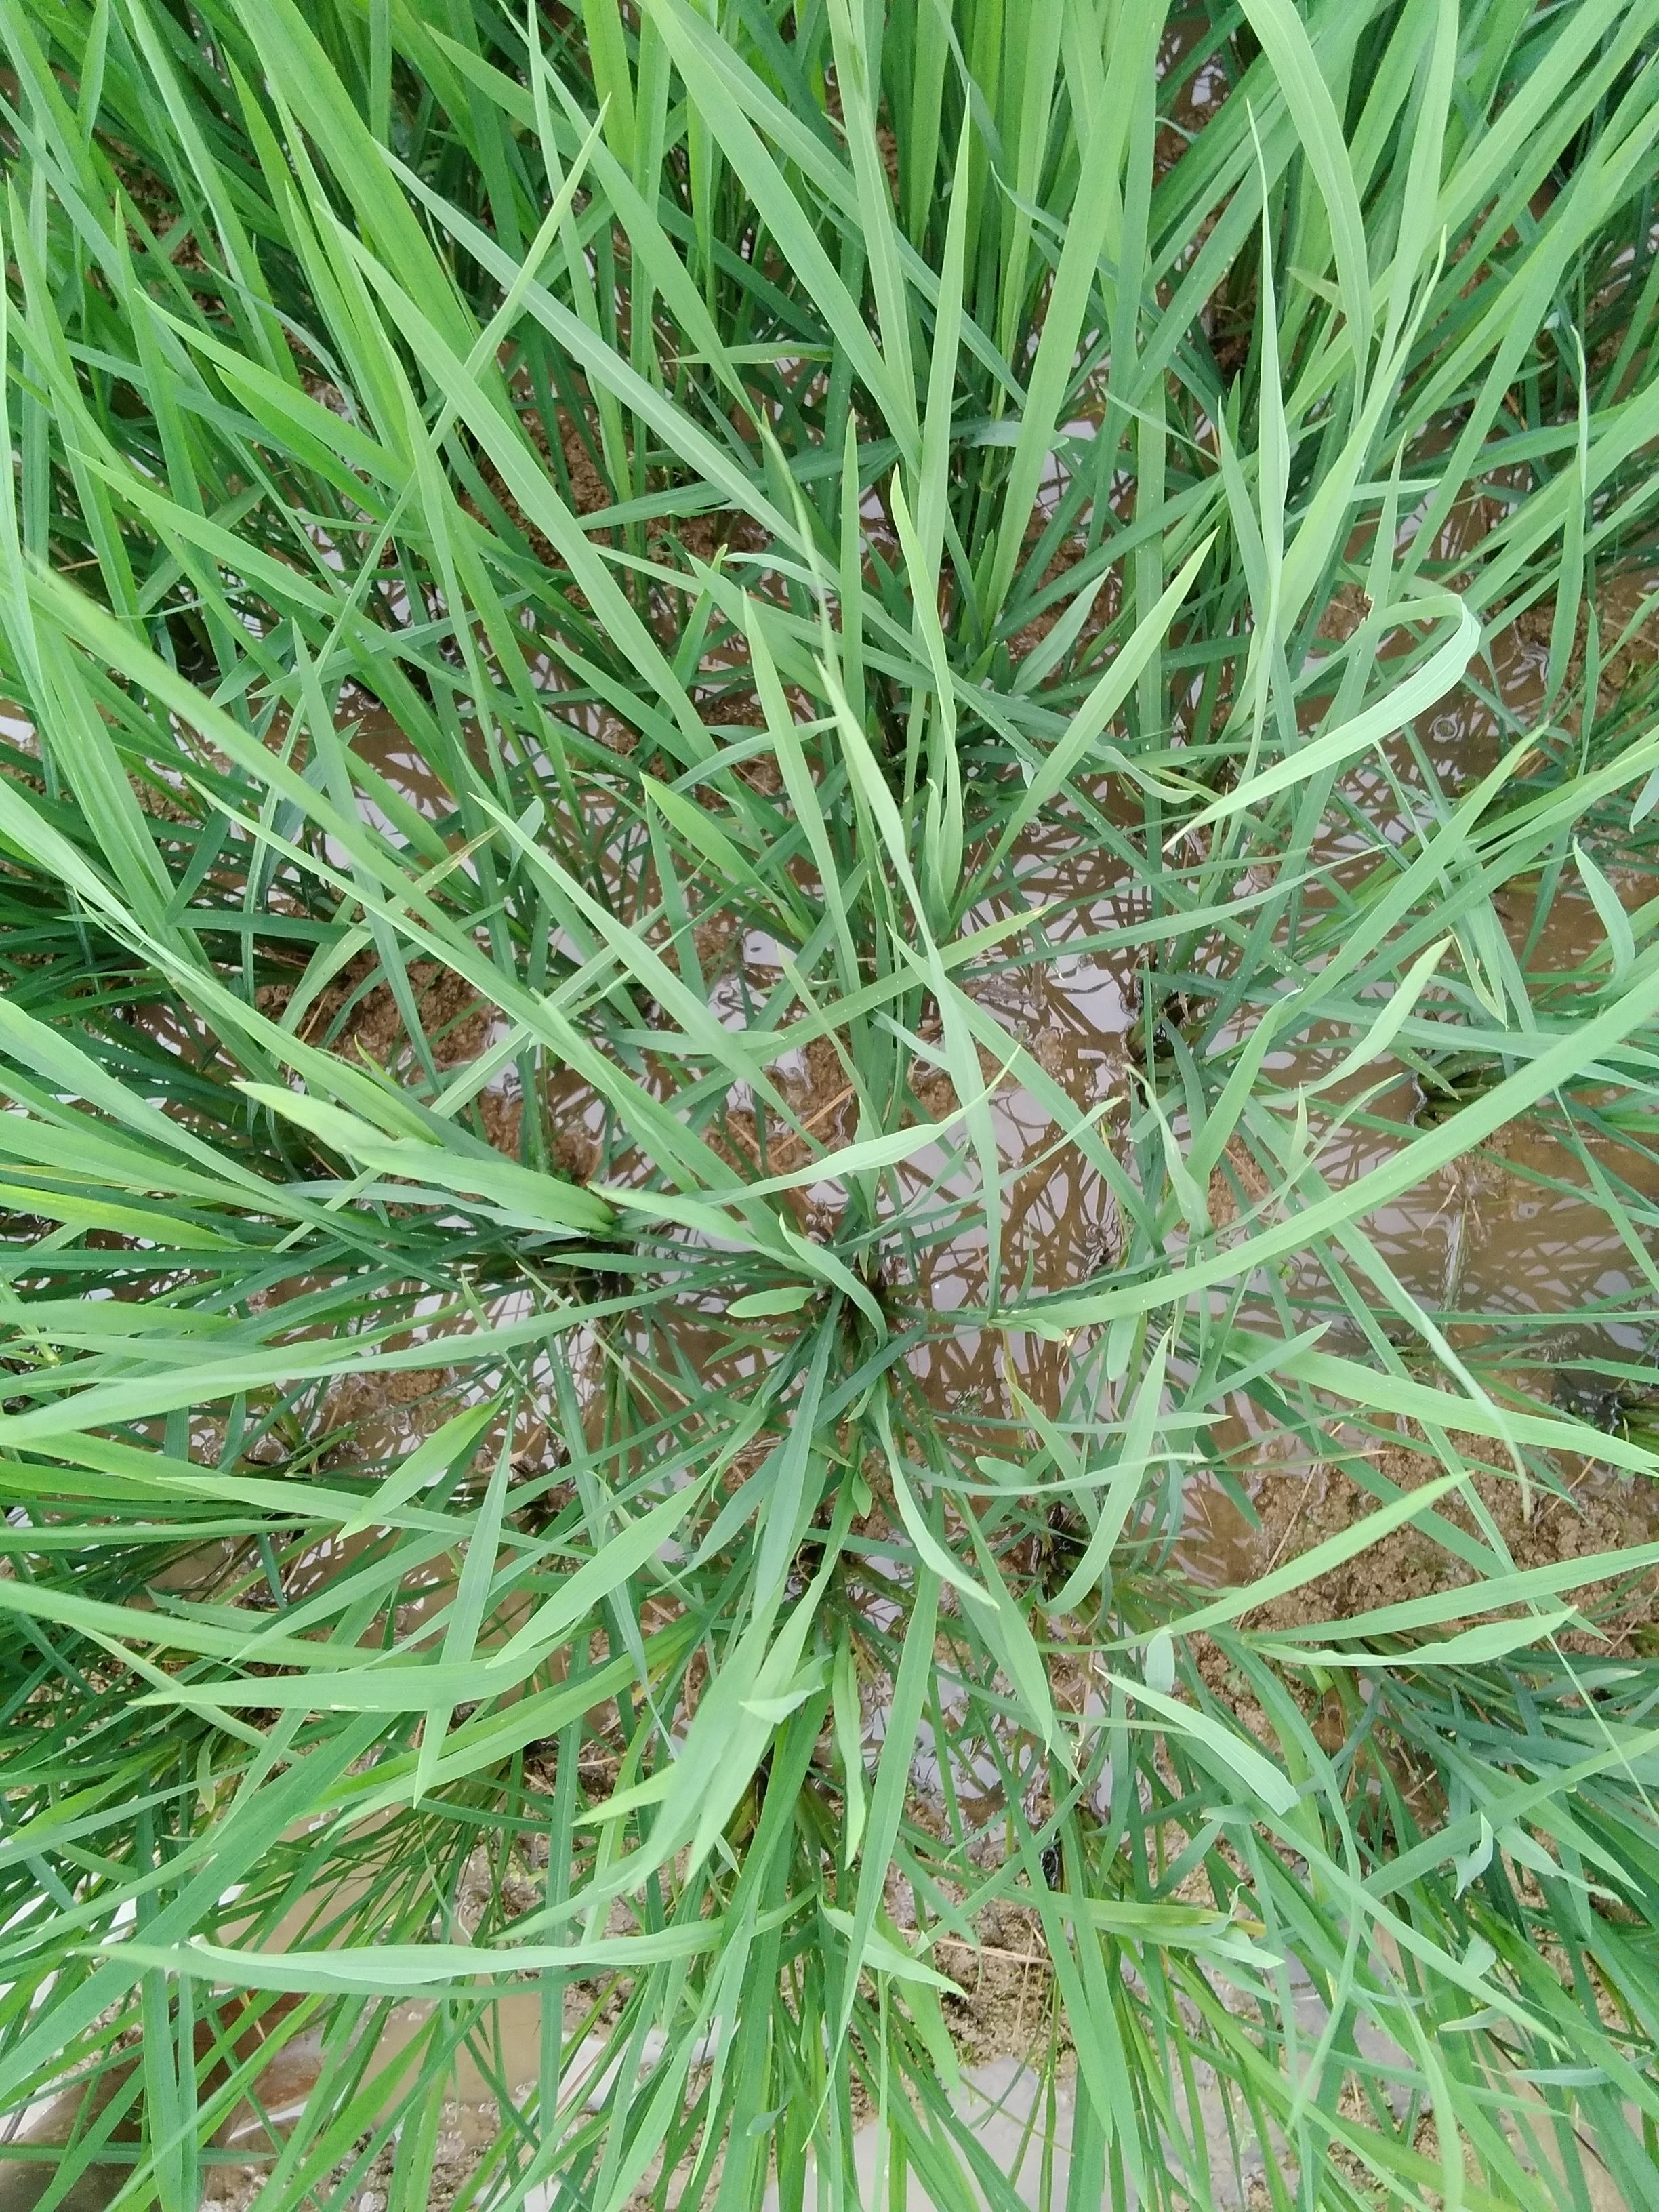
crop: rice
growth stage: vegetative
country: Nigeria
